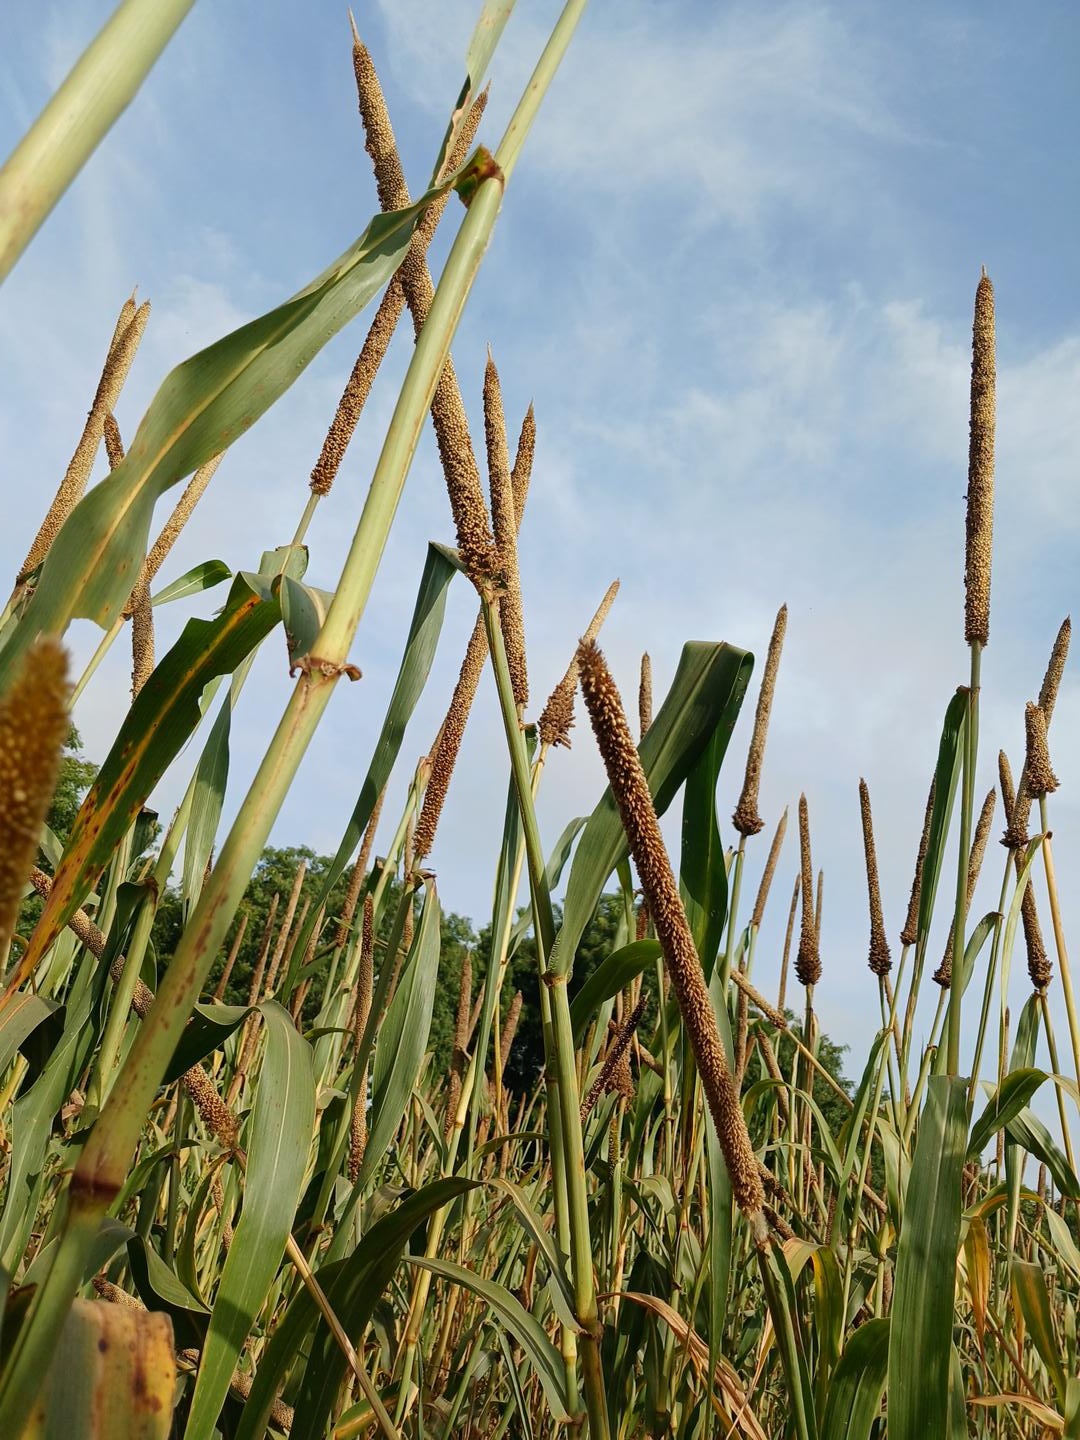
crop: pearl millet
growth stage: maturity
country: Senegal
